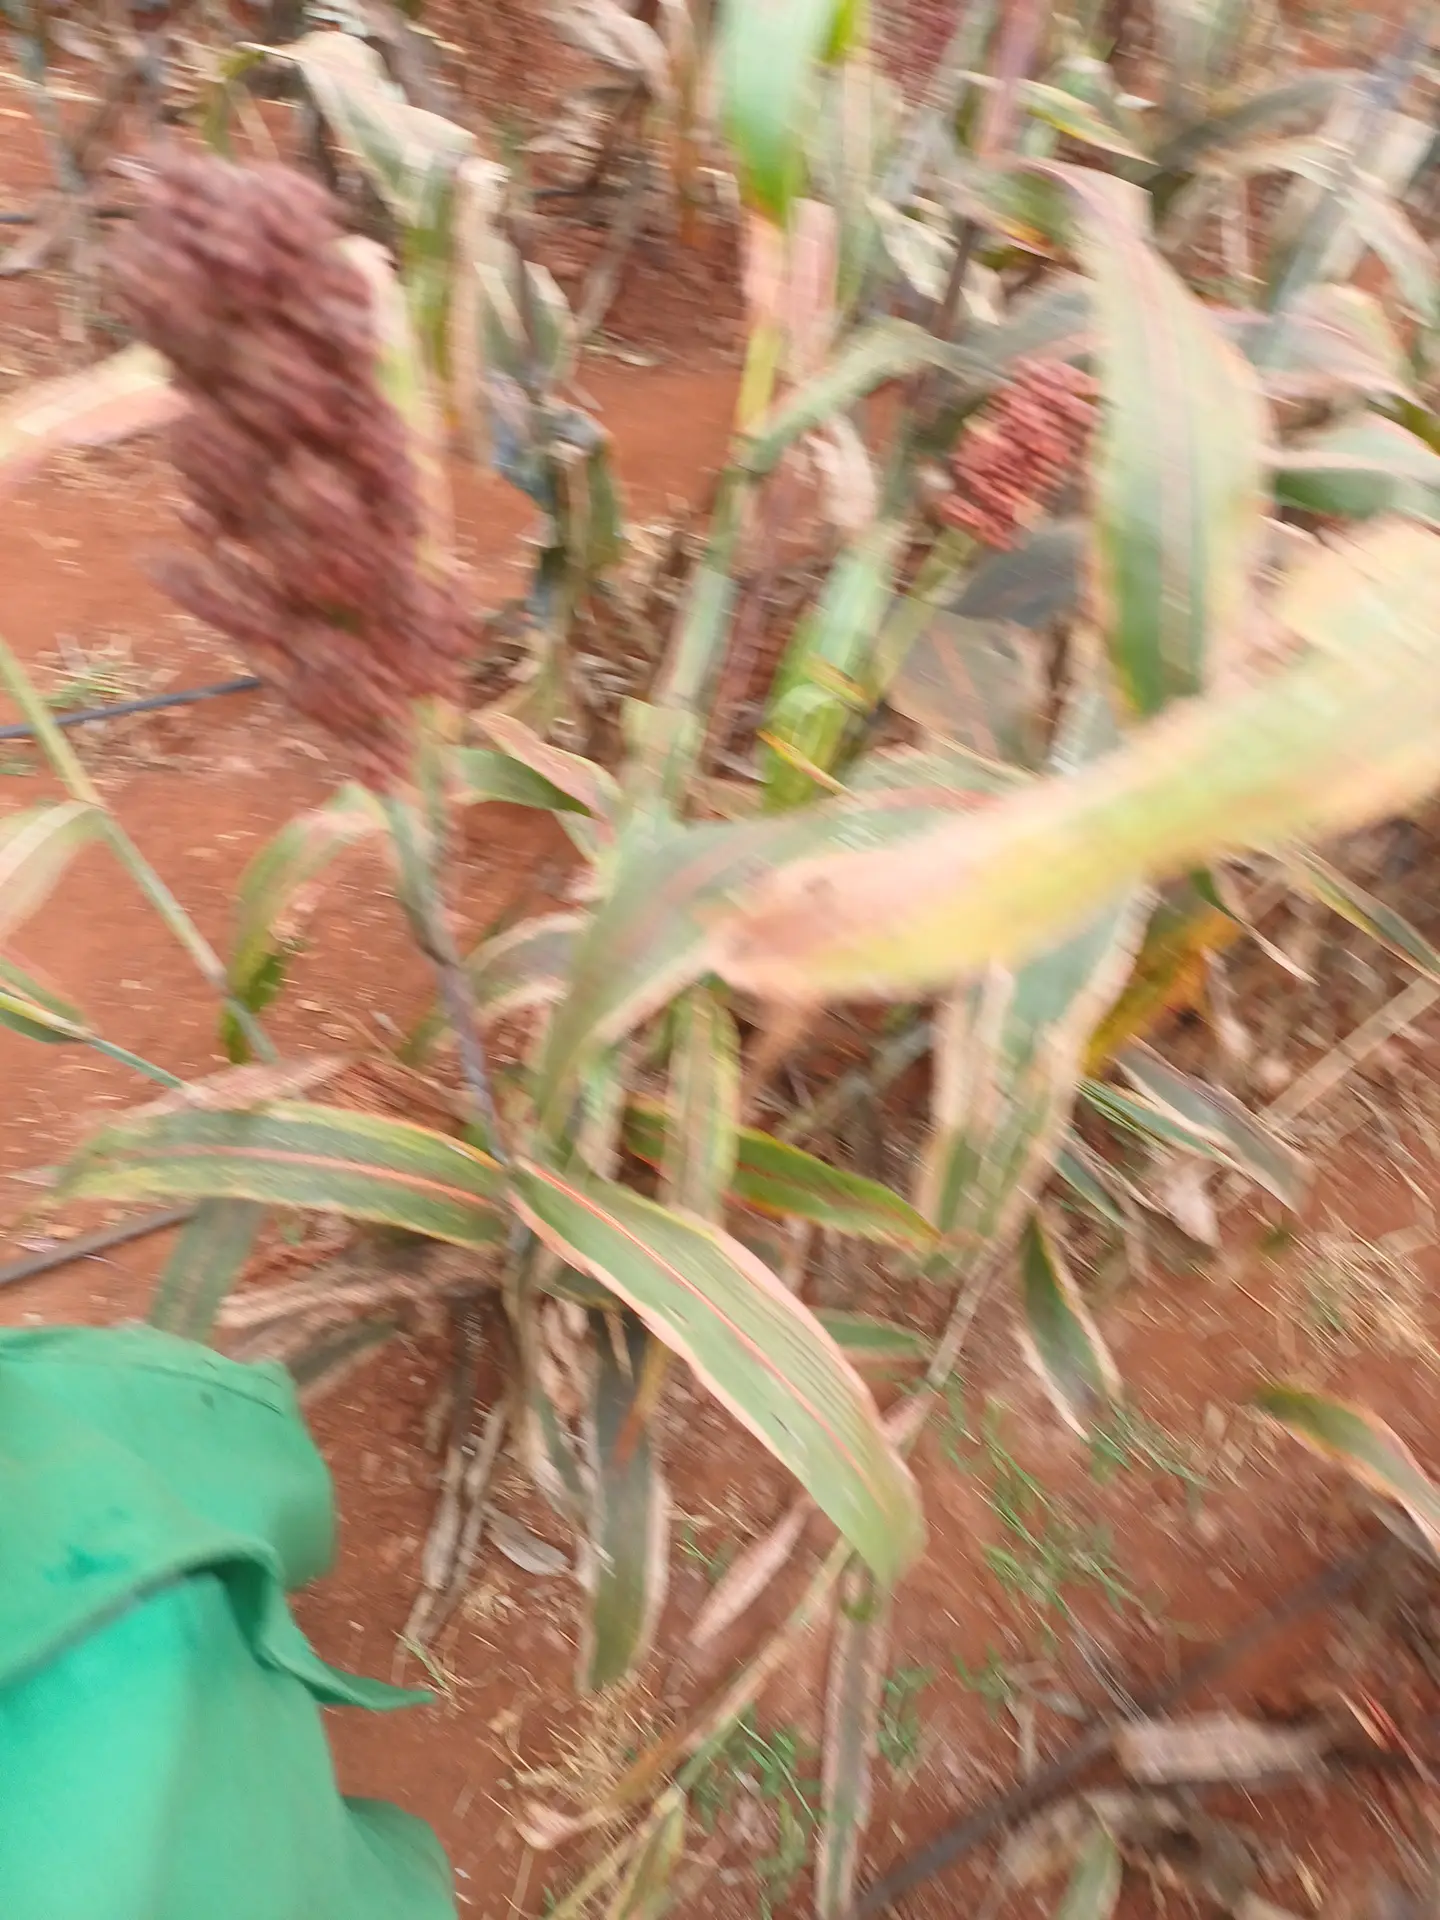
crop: sorghum
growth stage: maturity
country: Kenya
